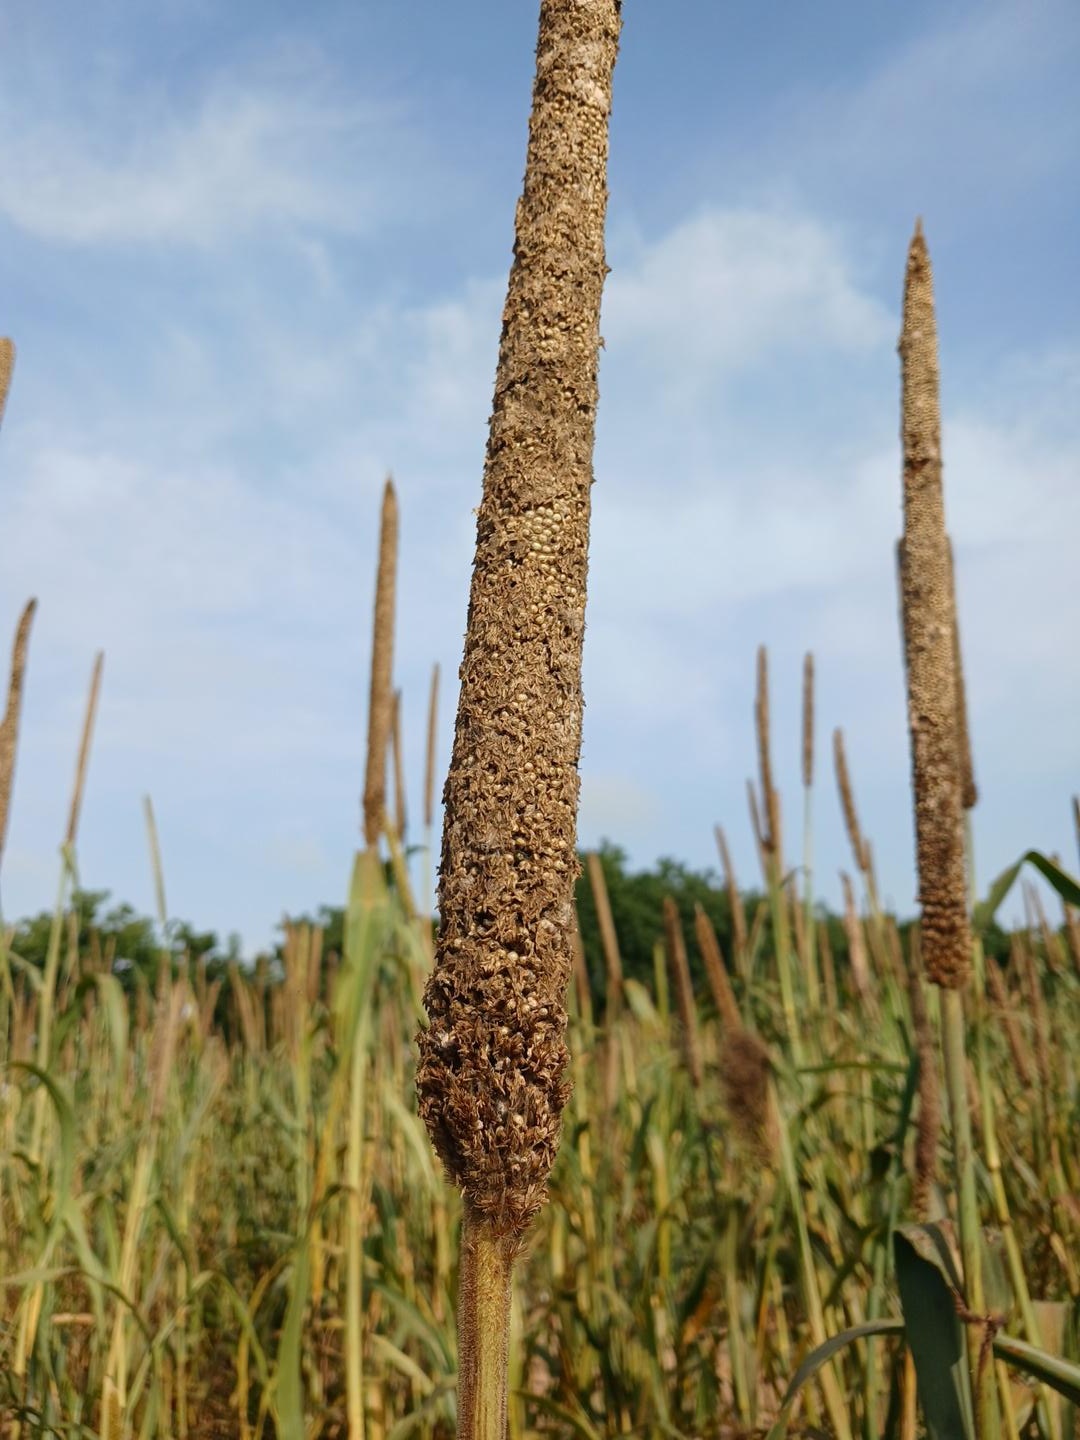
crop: pearl millet
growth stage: maturity
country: Senegal
